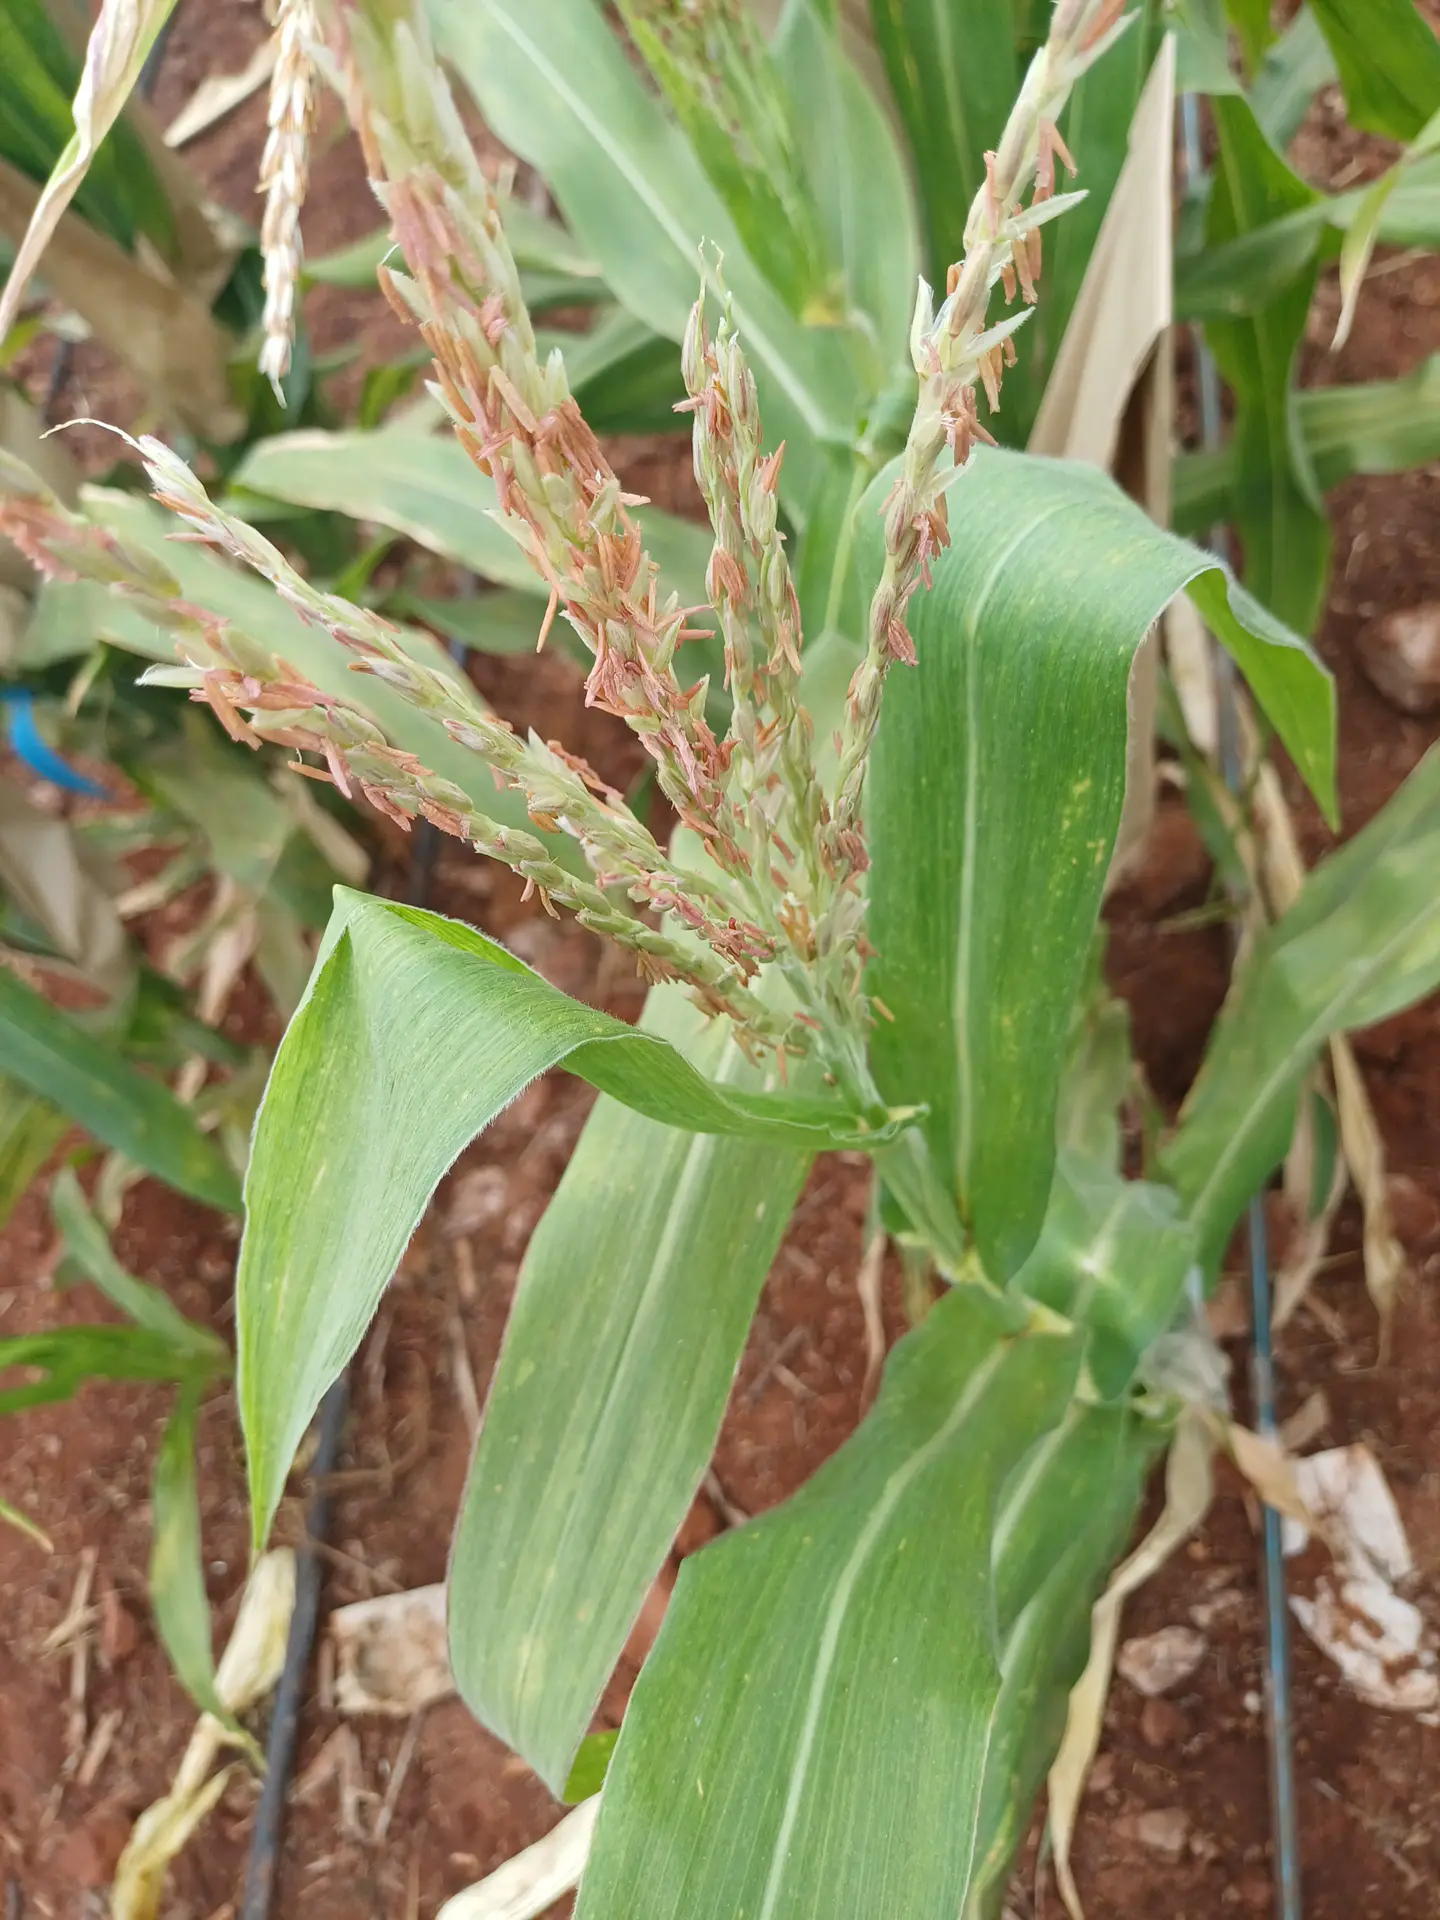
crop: maize
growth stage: flowering
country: Kenya
